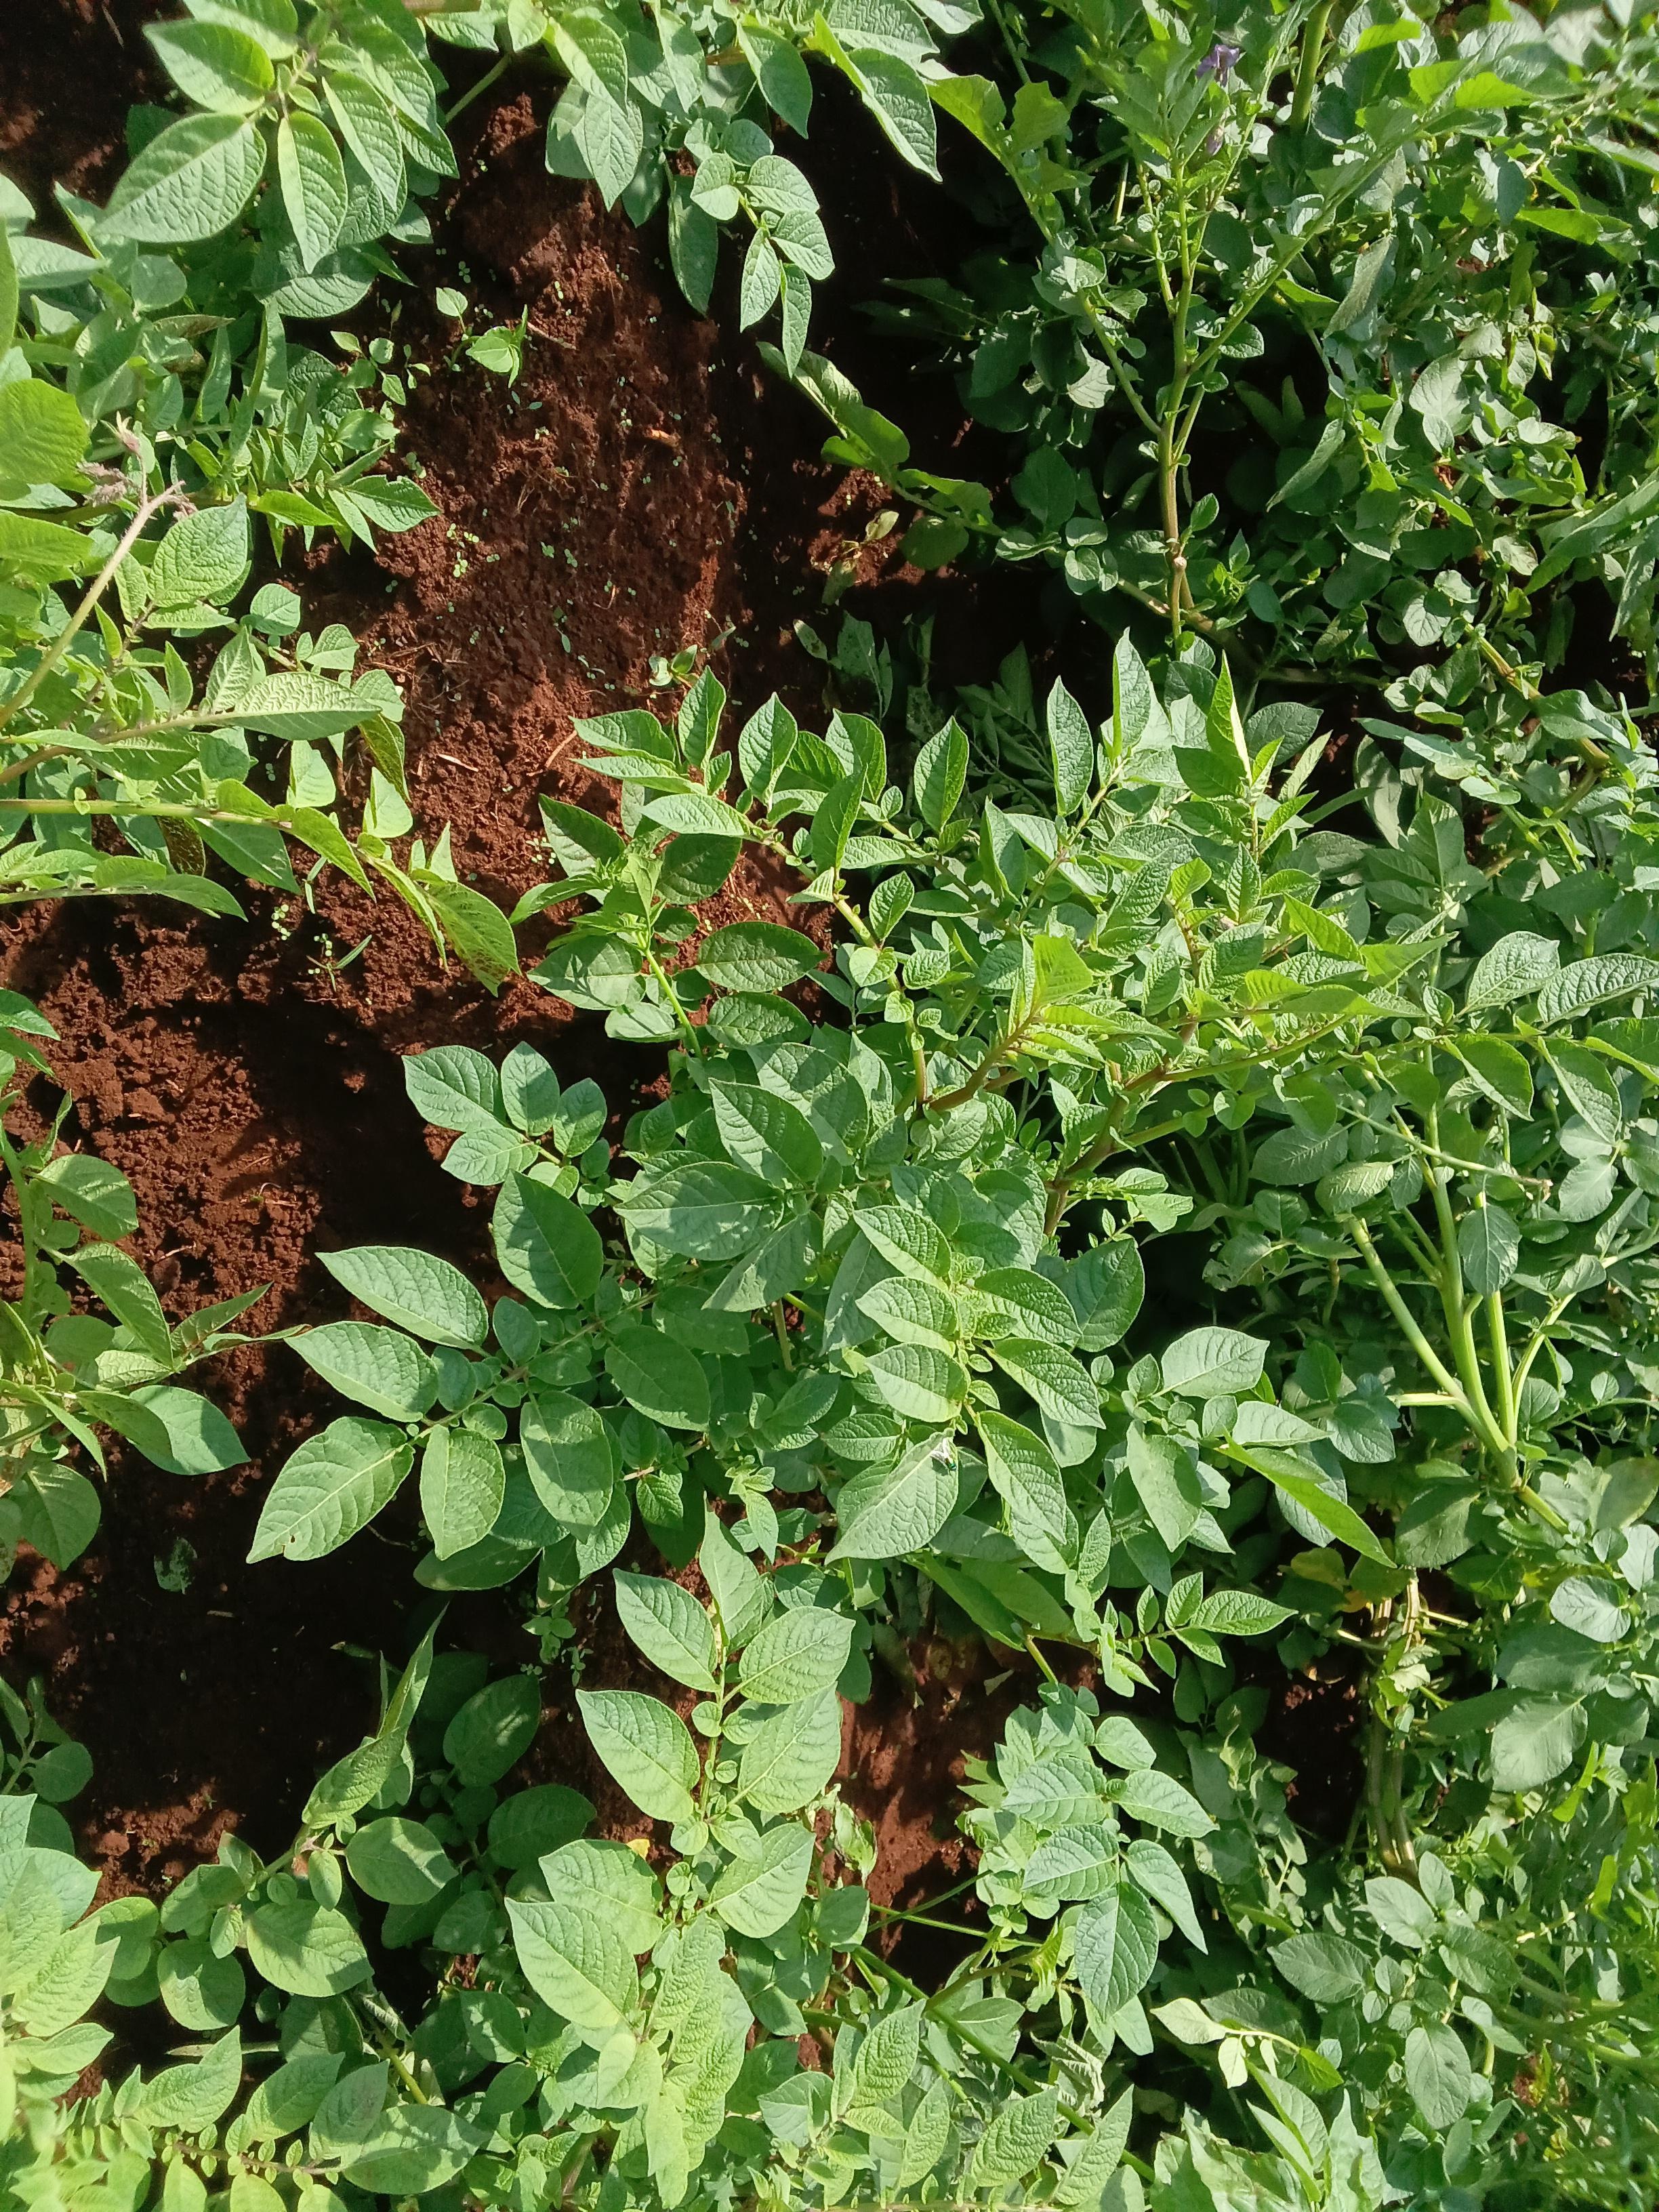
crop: potato
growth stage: flowering
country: Kenya
